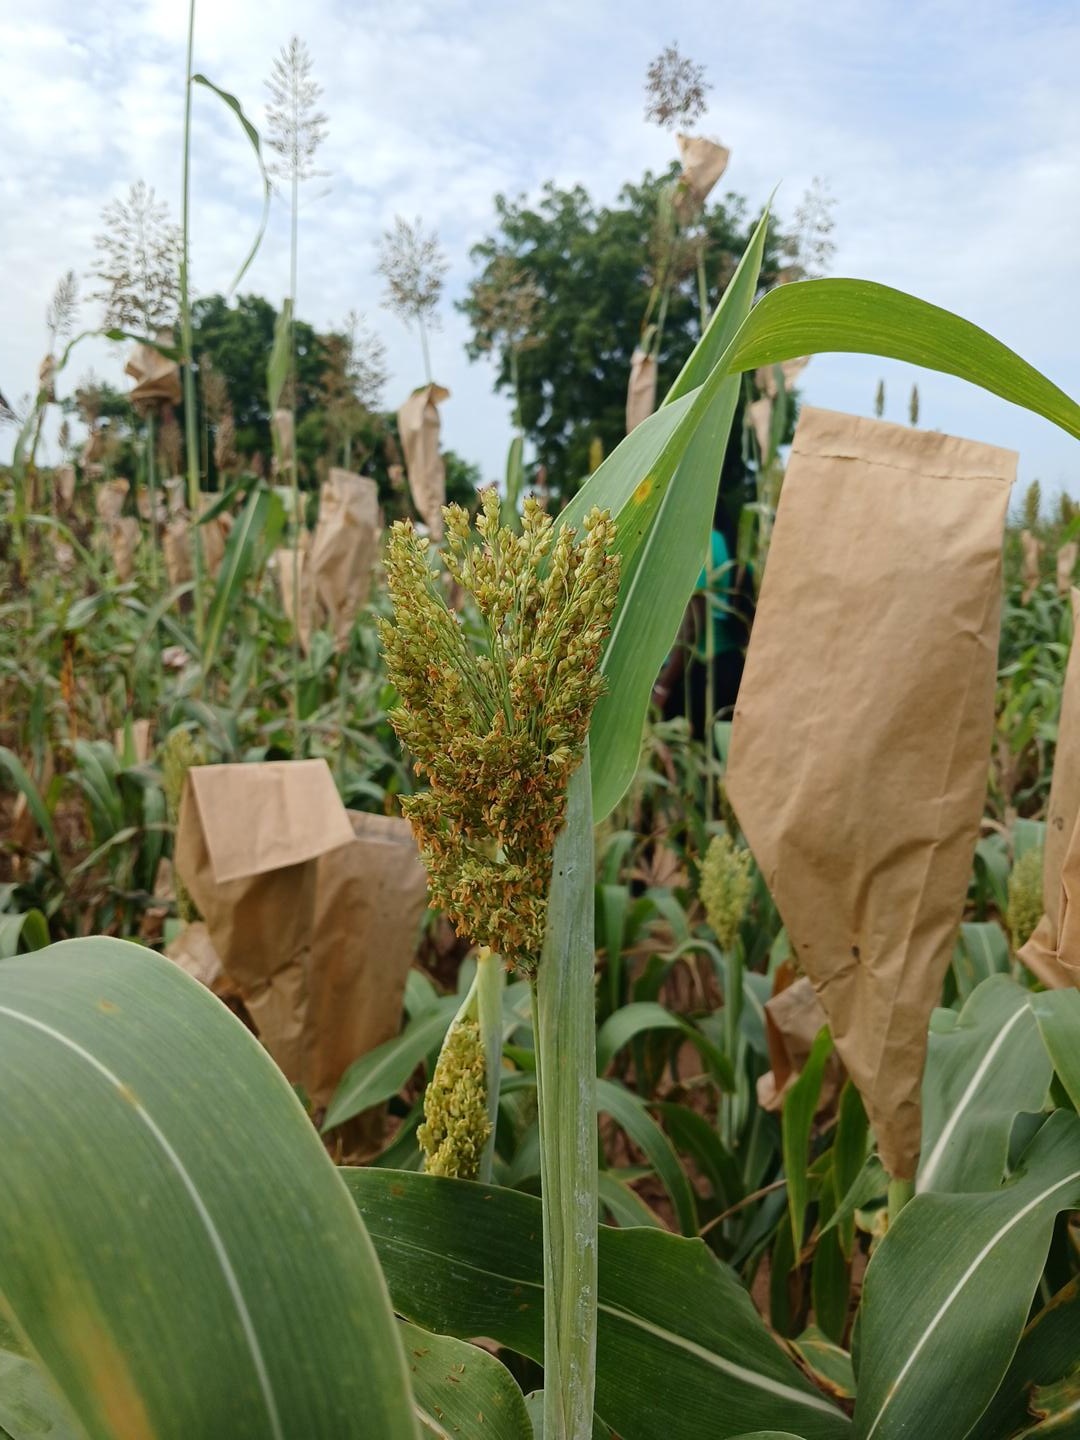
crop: sorghum
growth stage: flowering
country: Senegal
